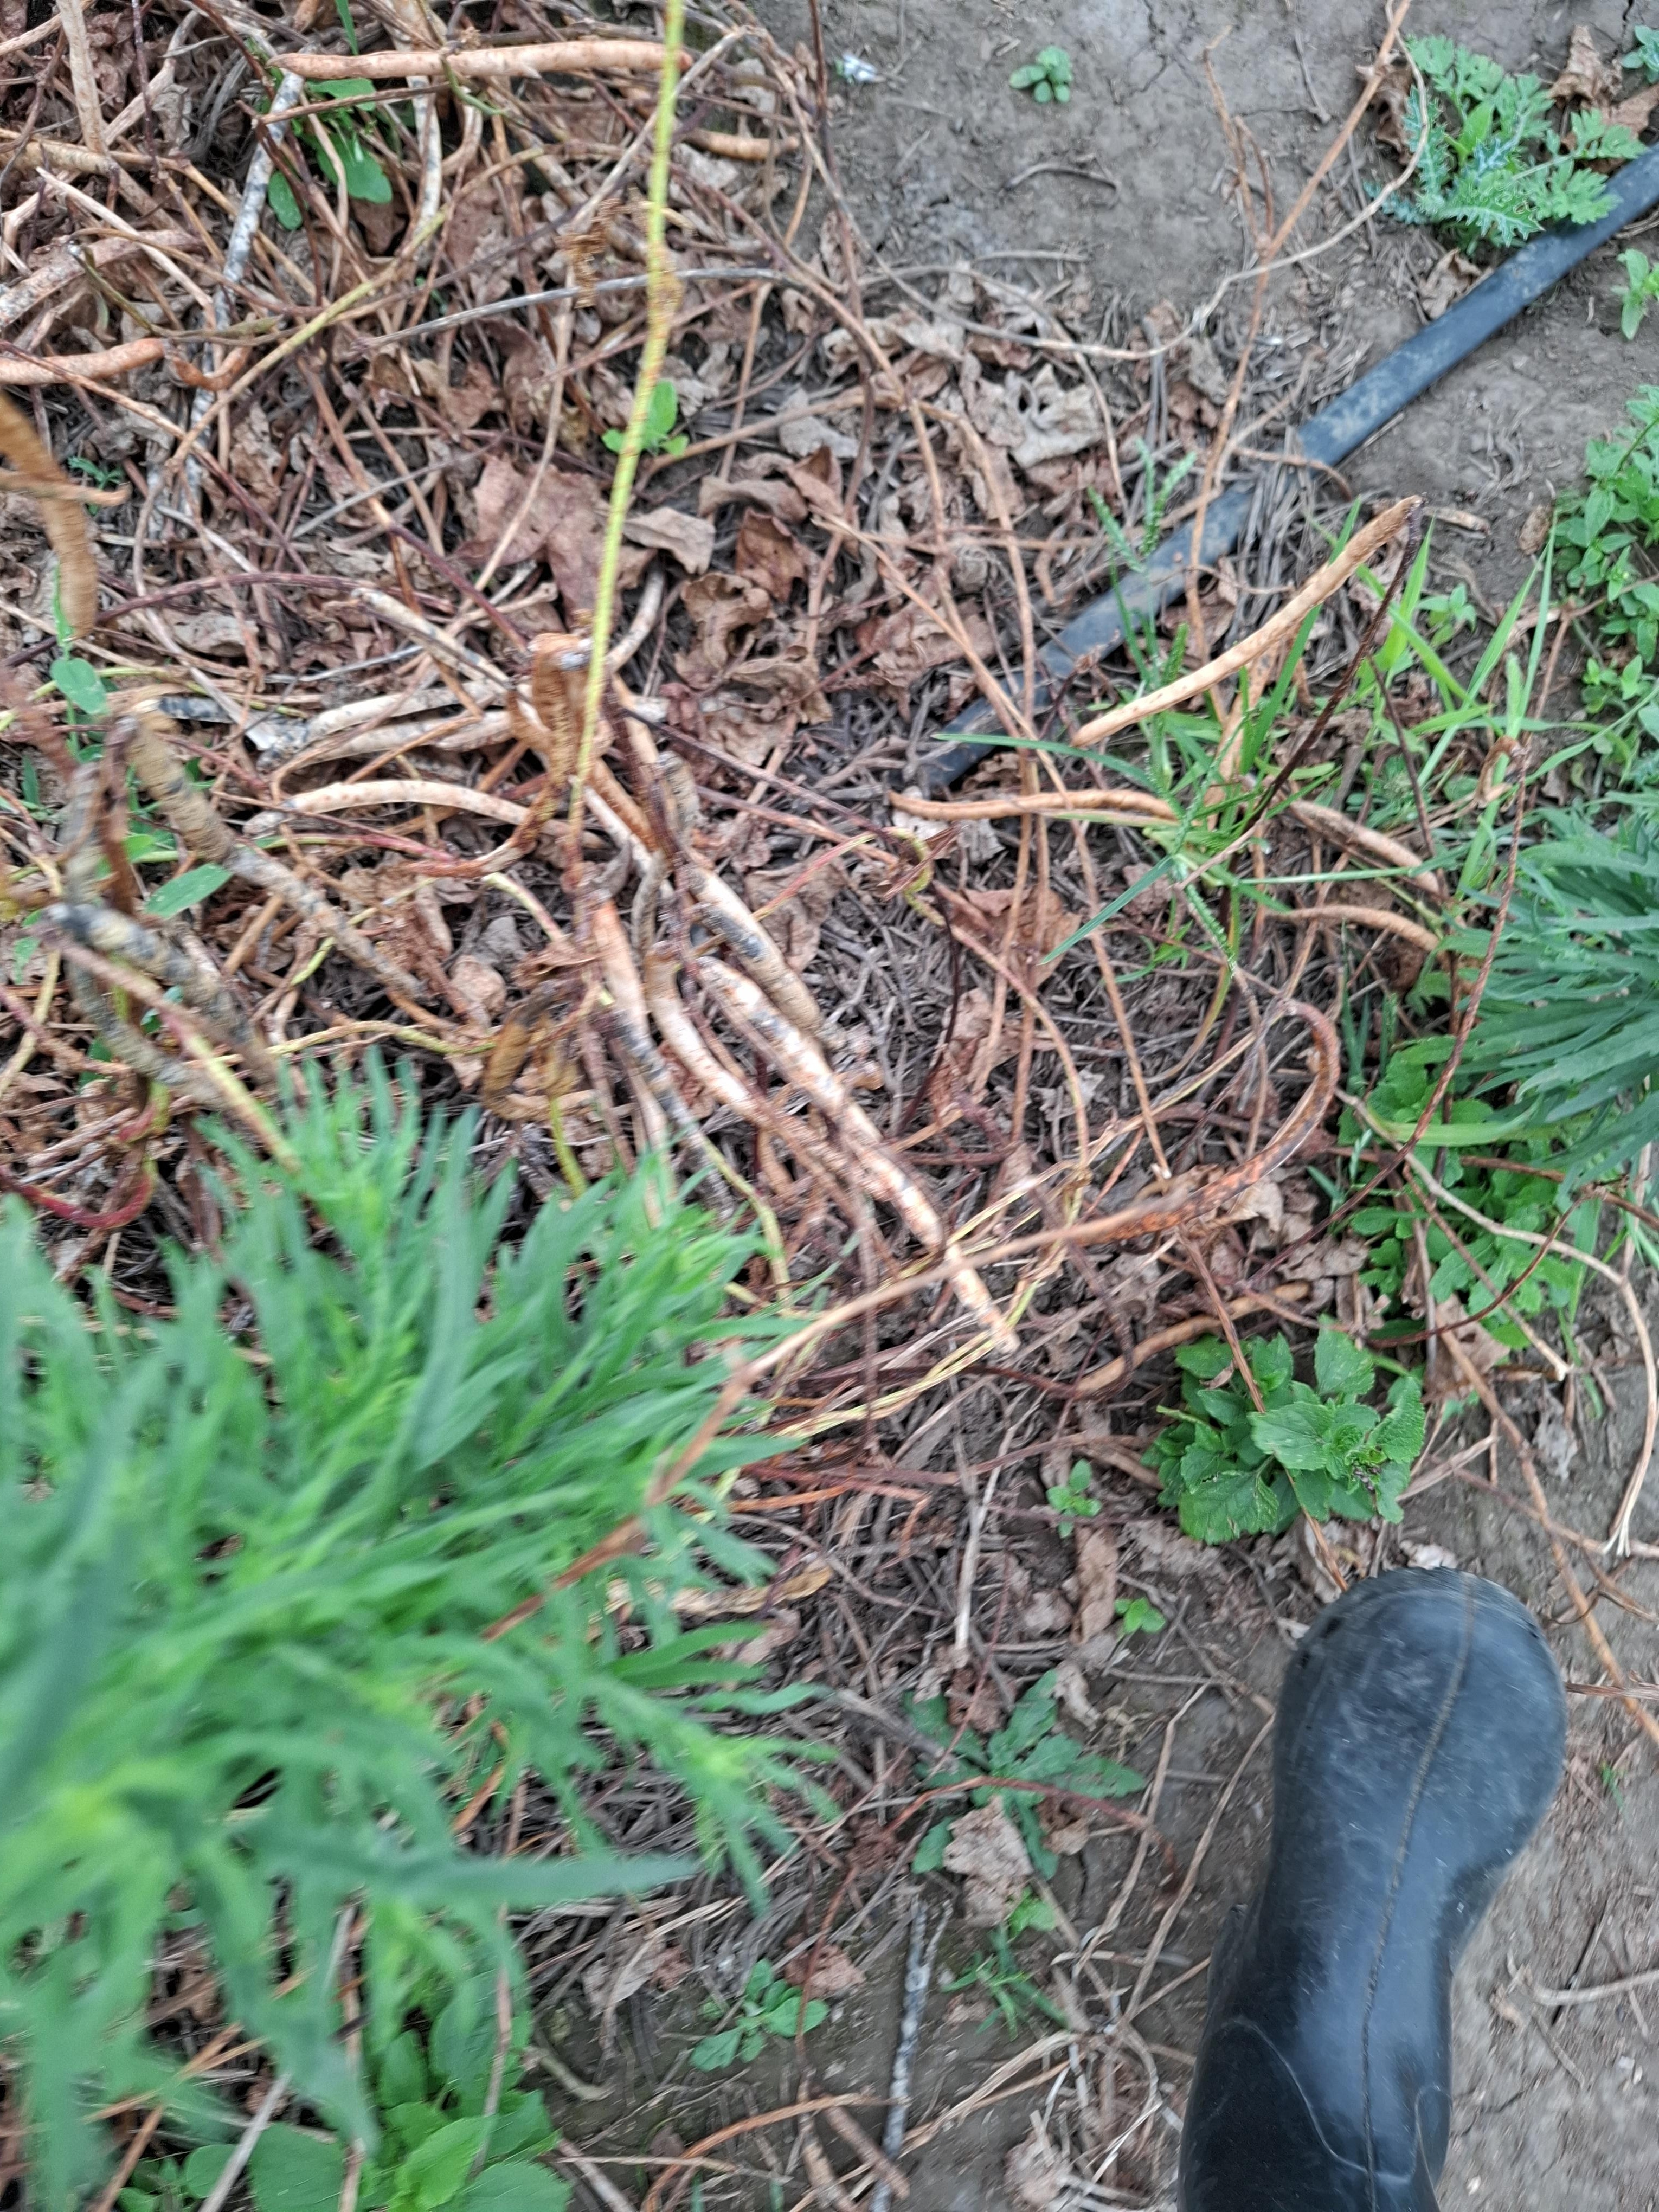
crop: cowpea
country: Tanzania
